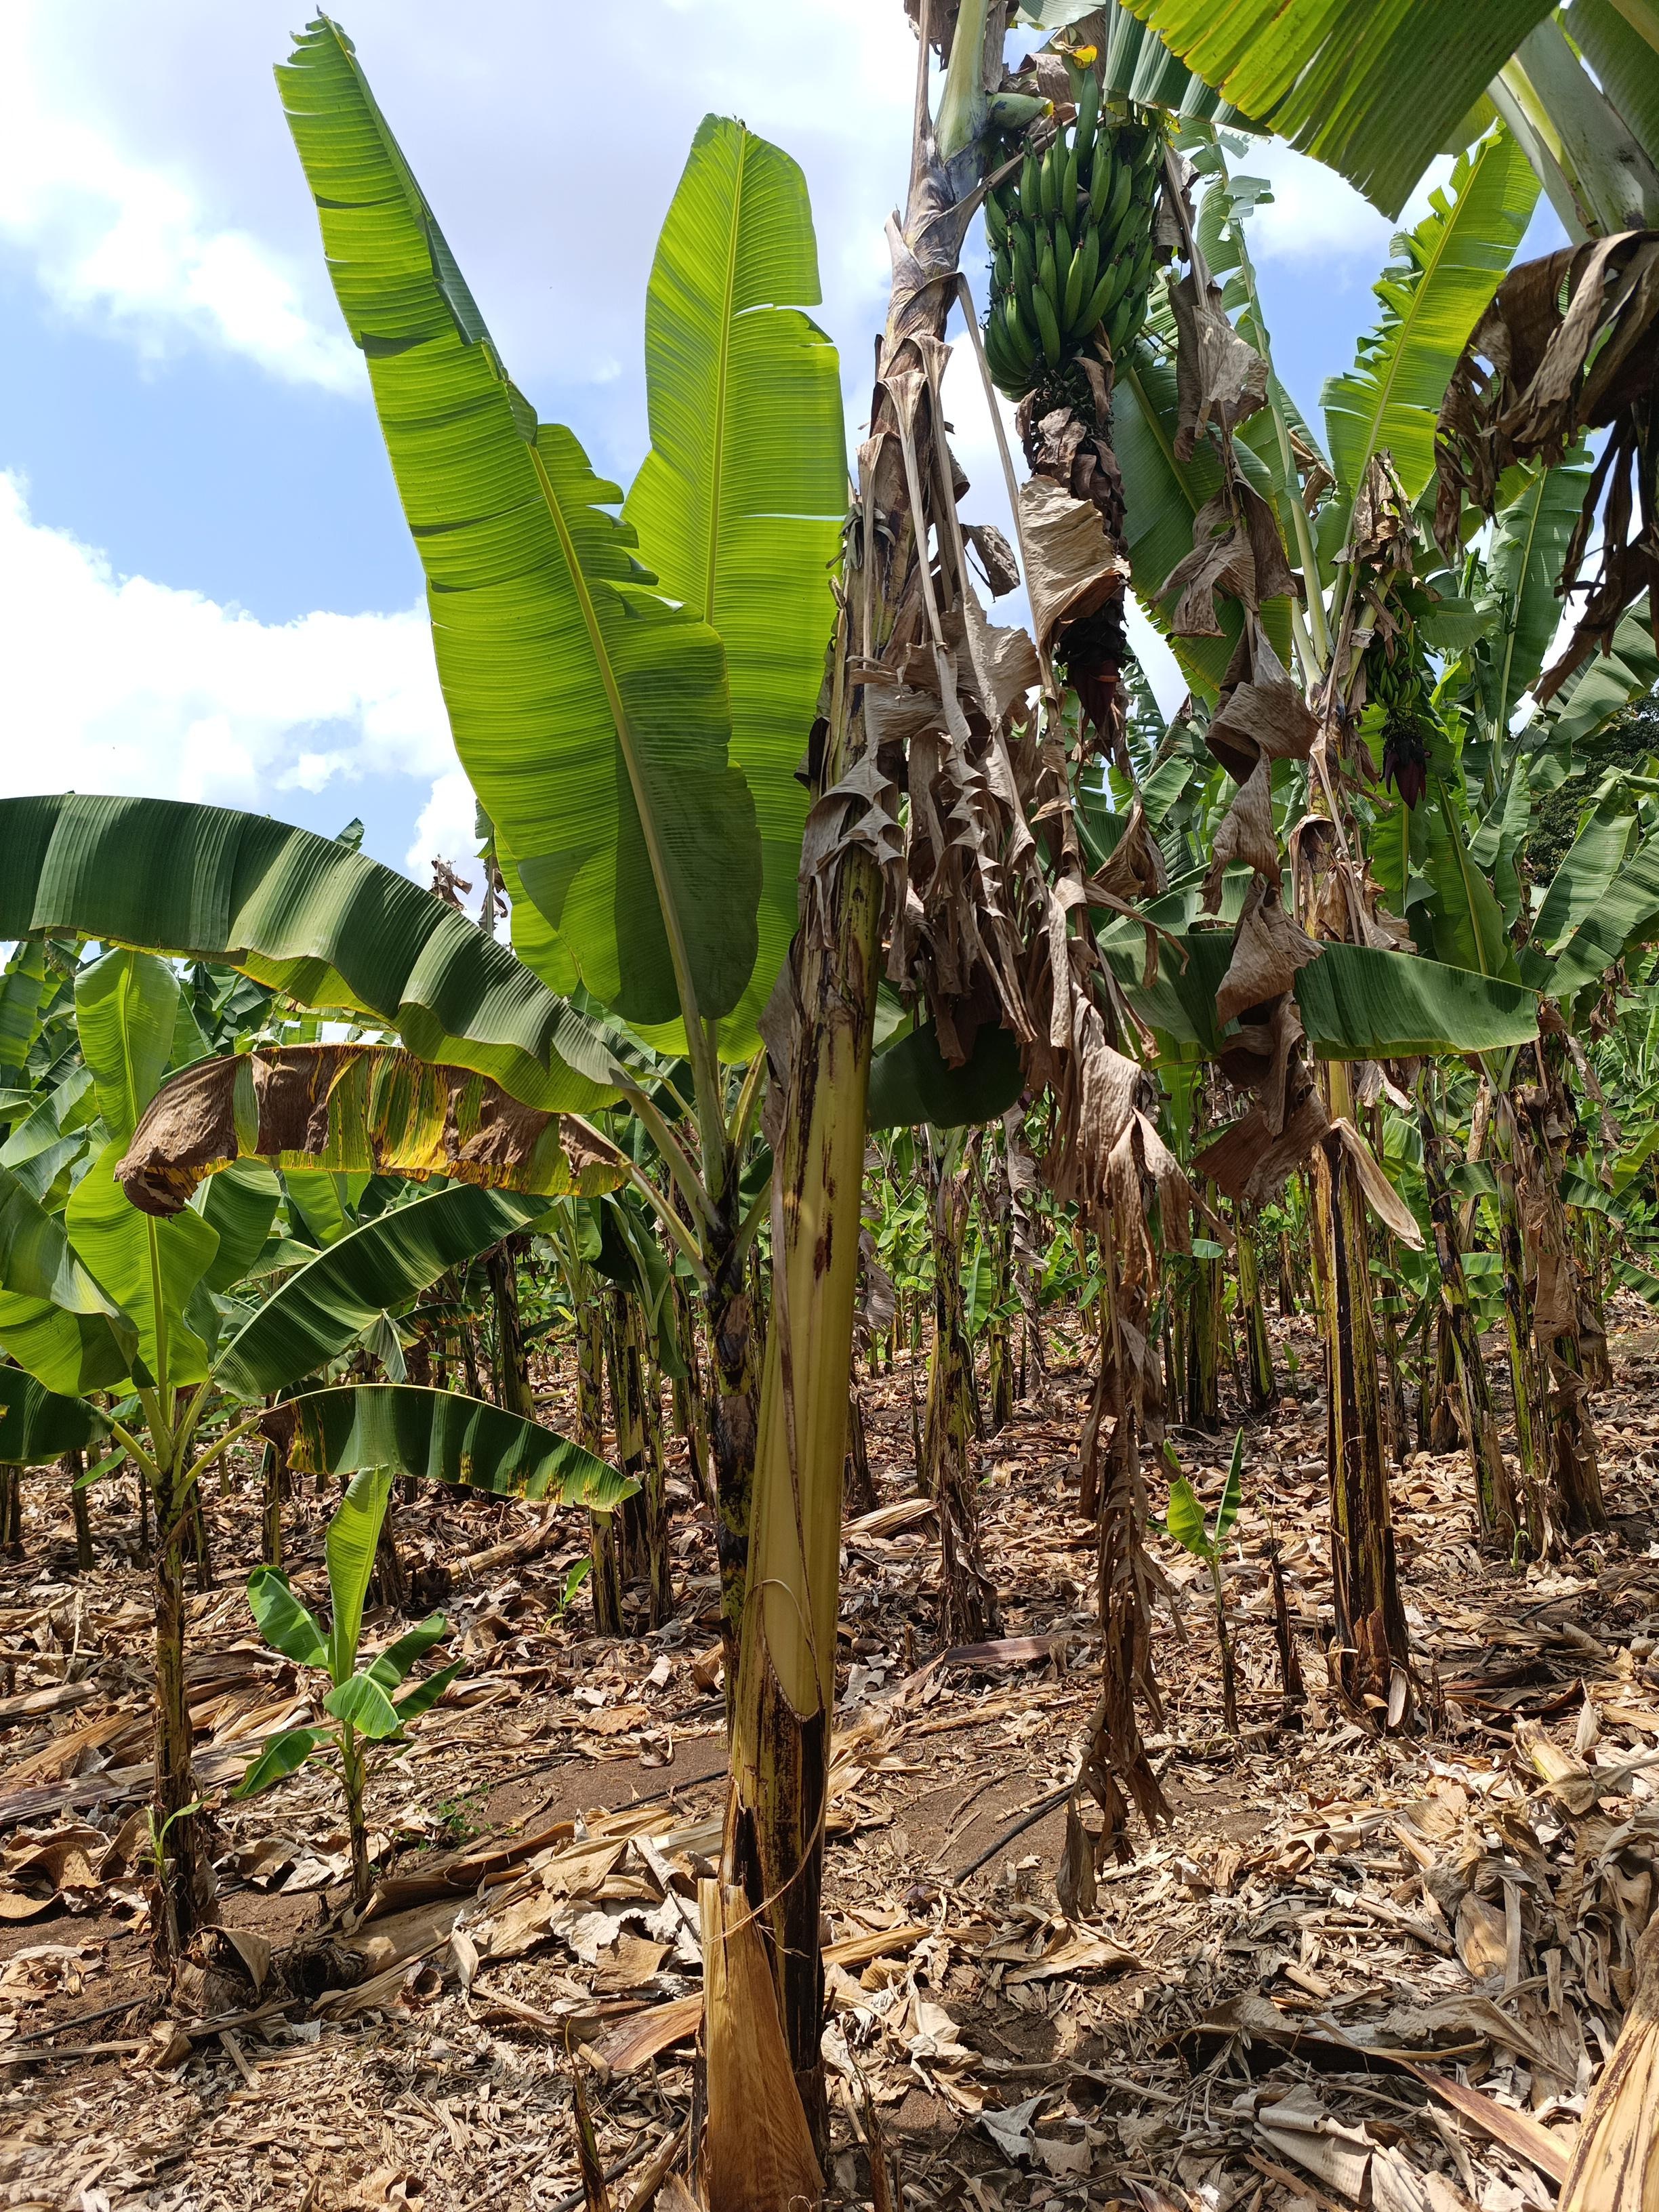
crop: banana
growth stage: development fruit
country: Tanzania
